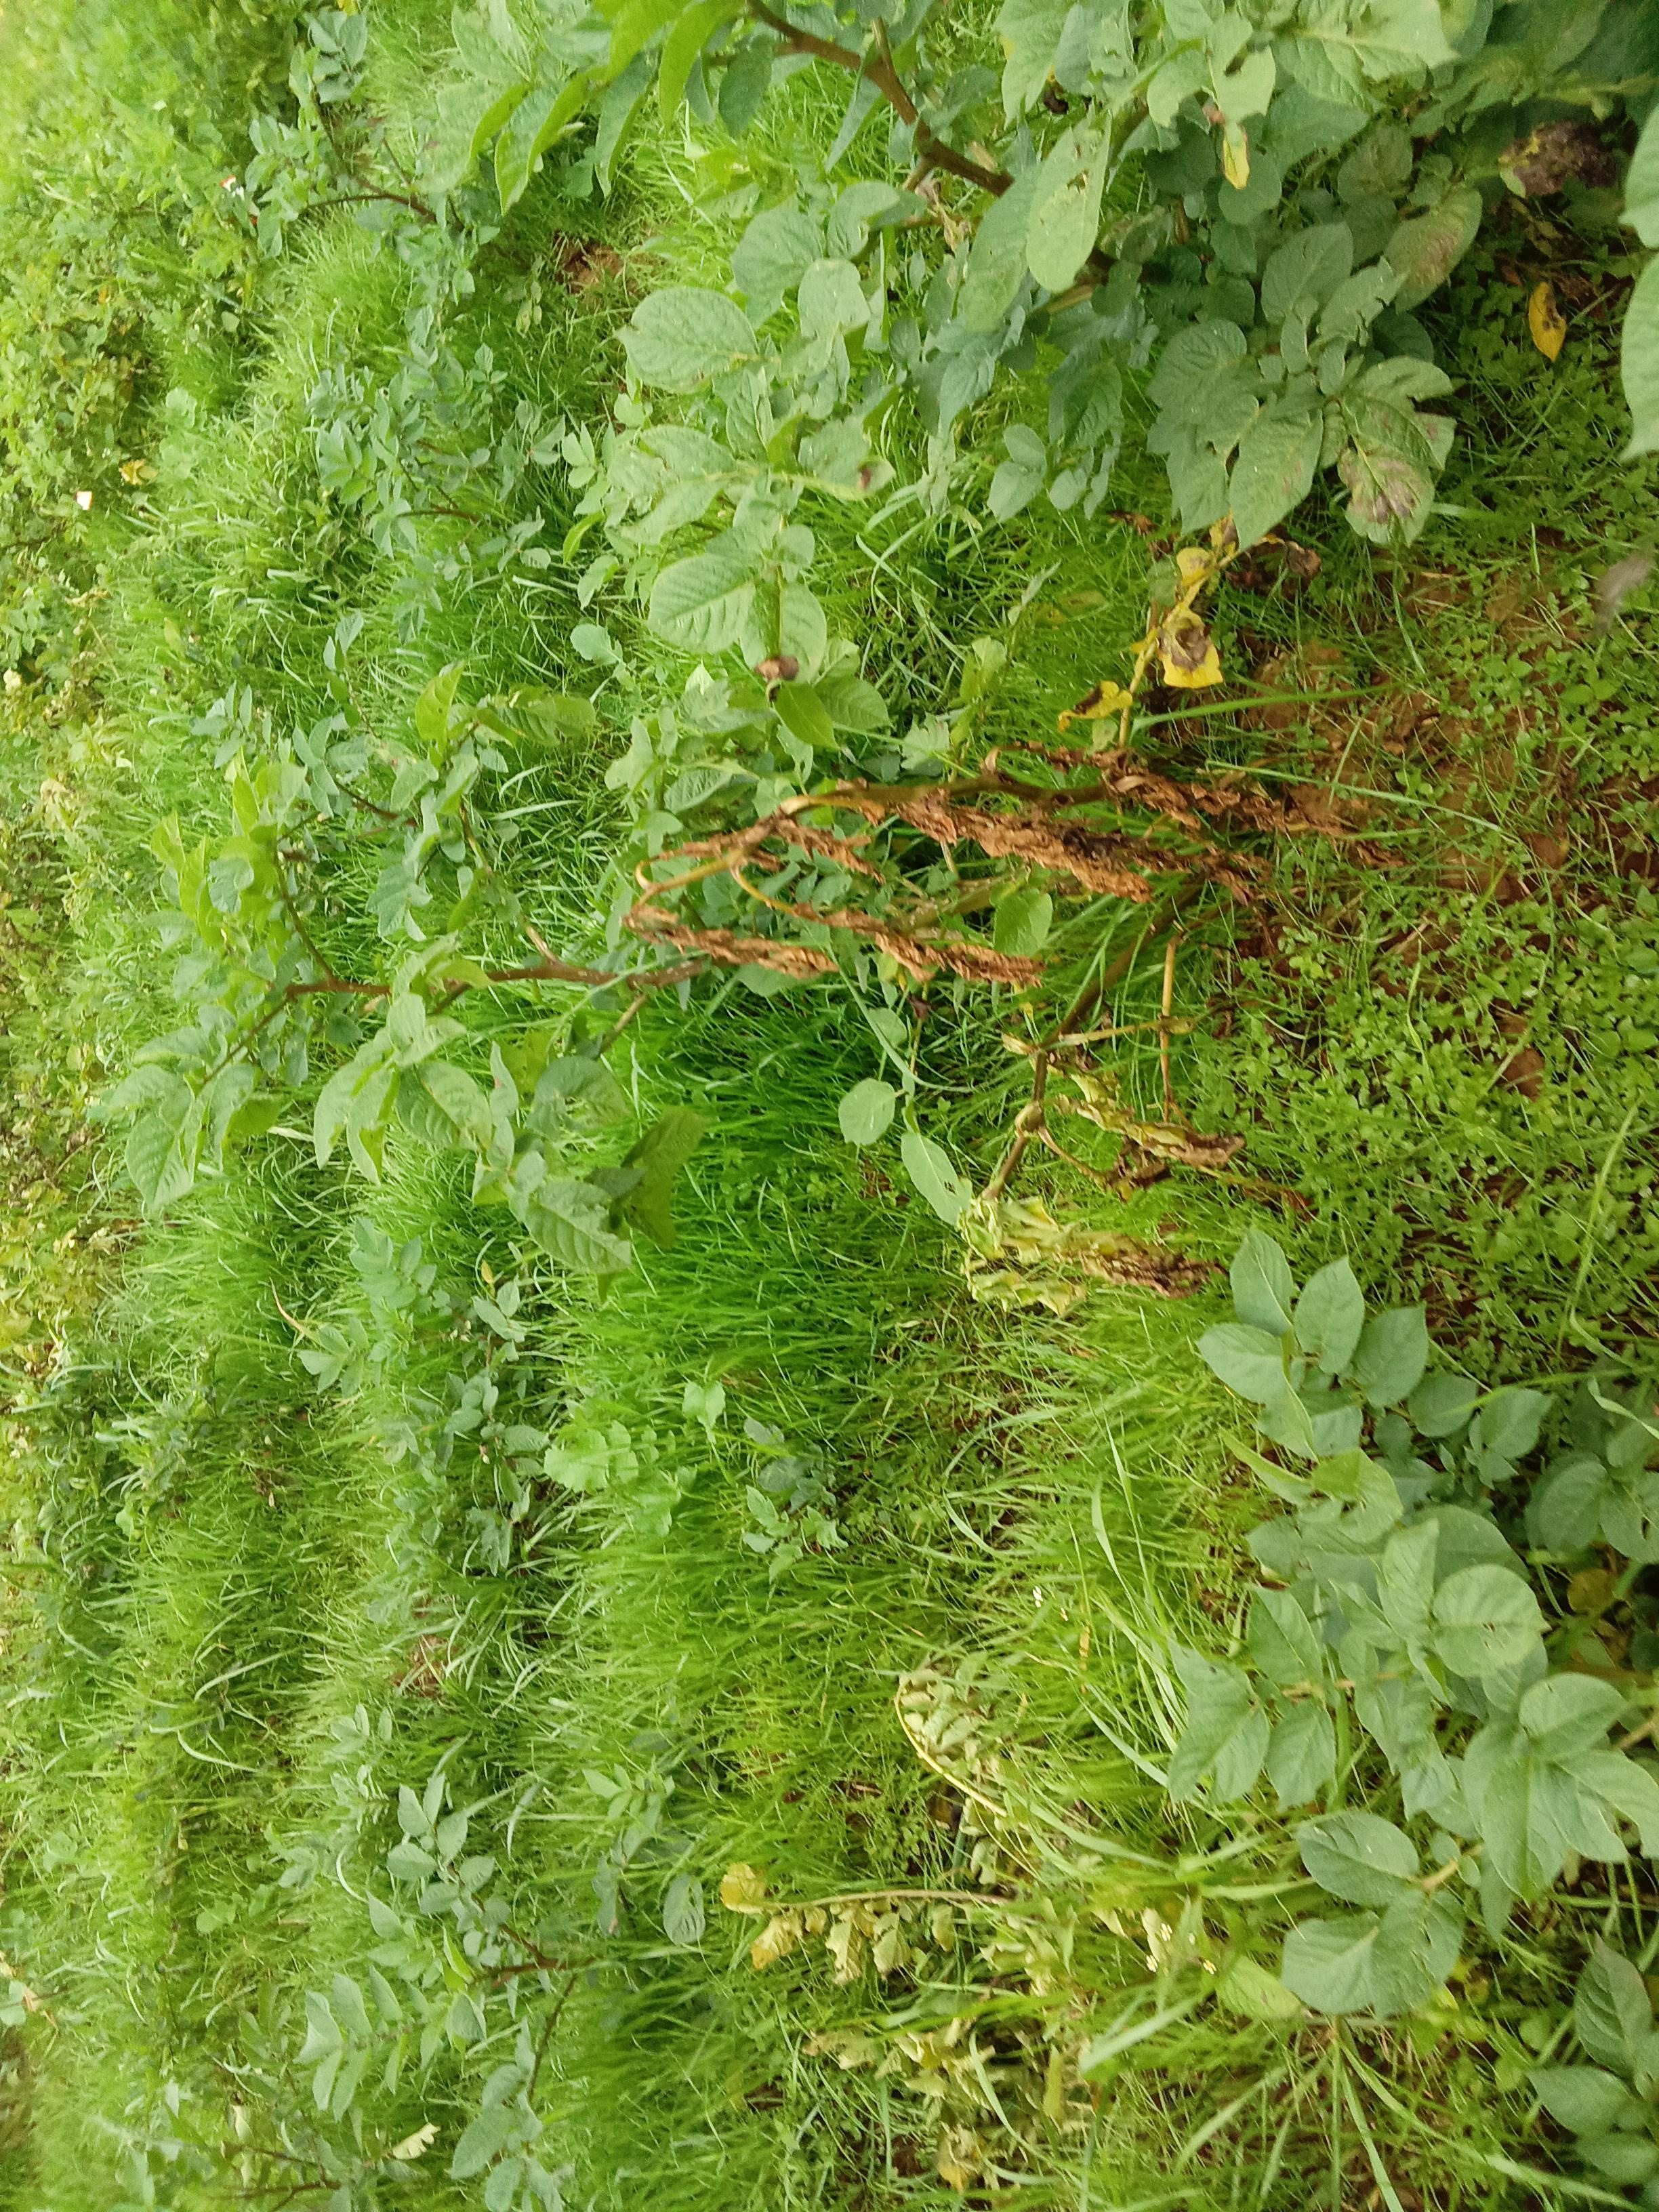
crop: potato
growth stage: harvest maturity
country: Kenya
